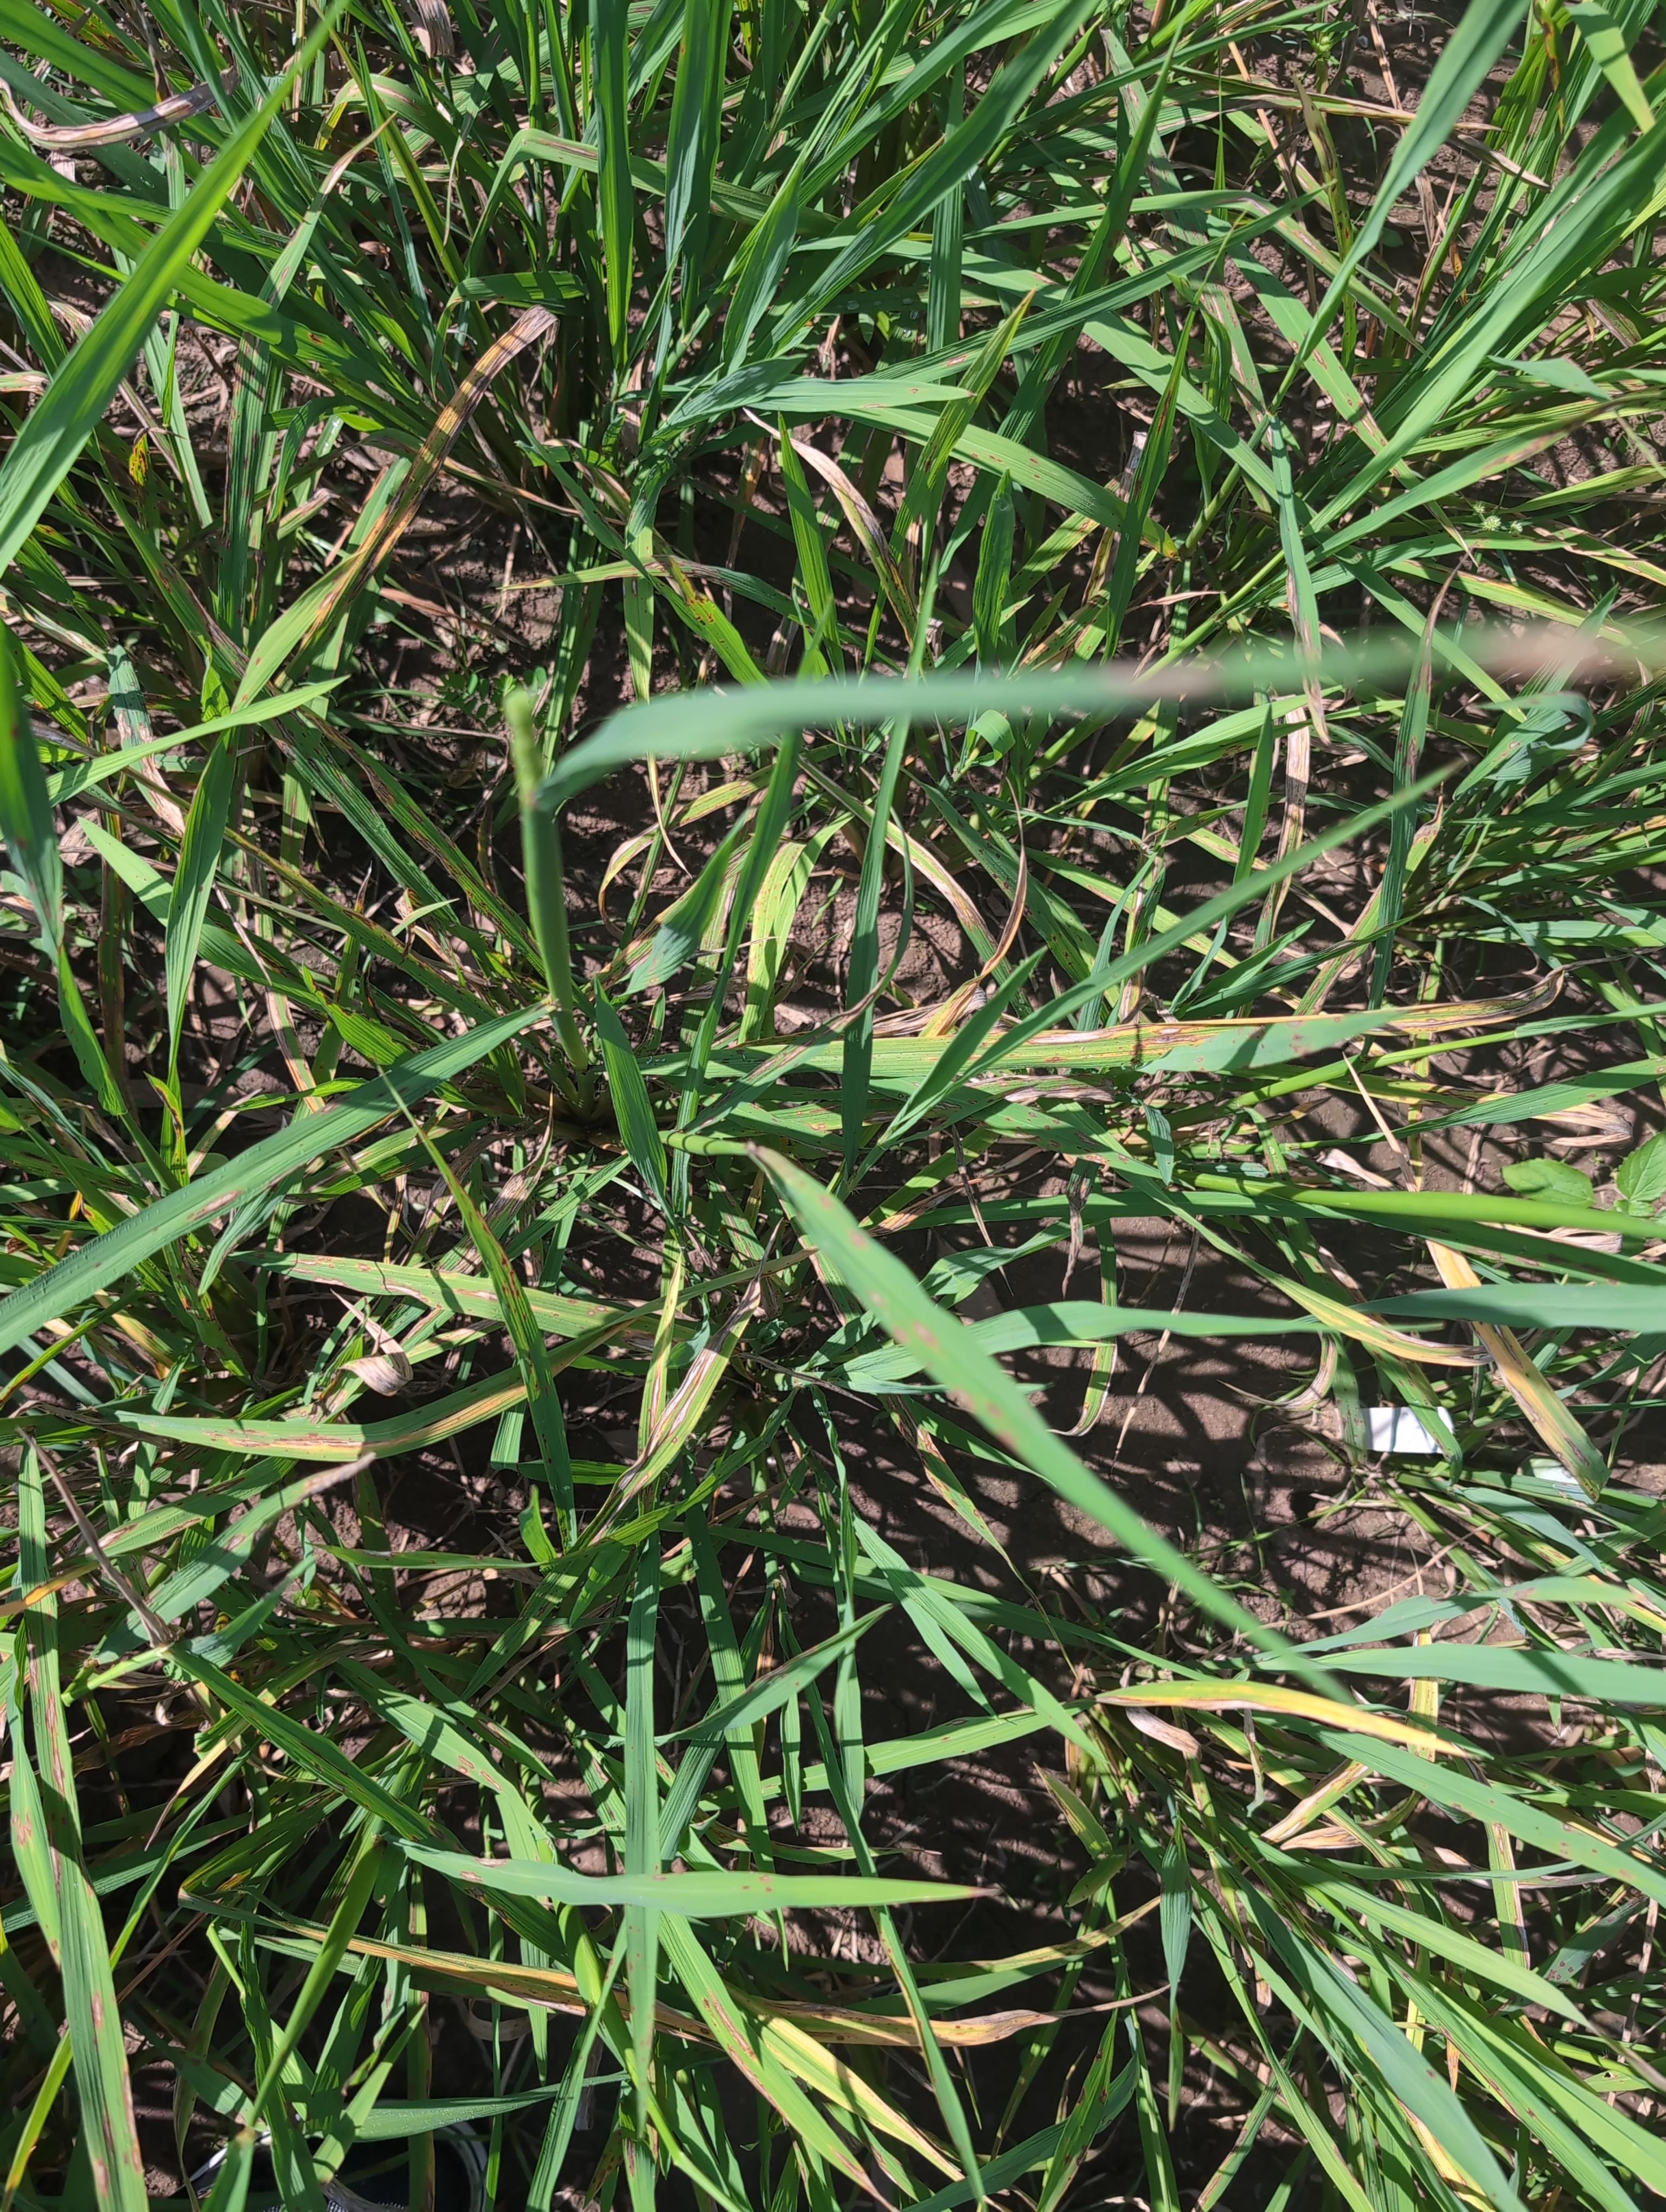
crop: rice
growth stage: flowering
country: Côte d'Ivoire
